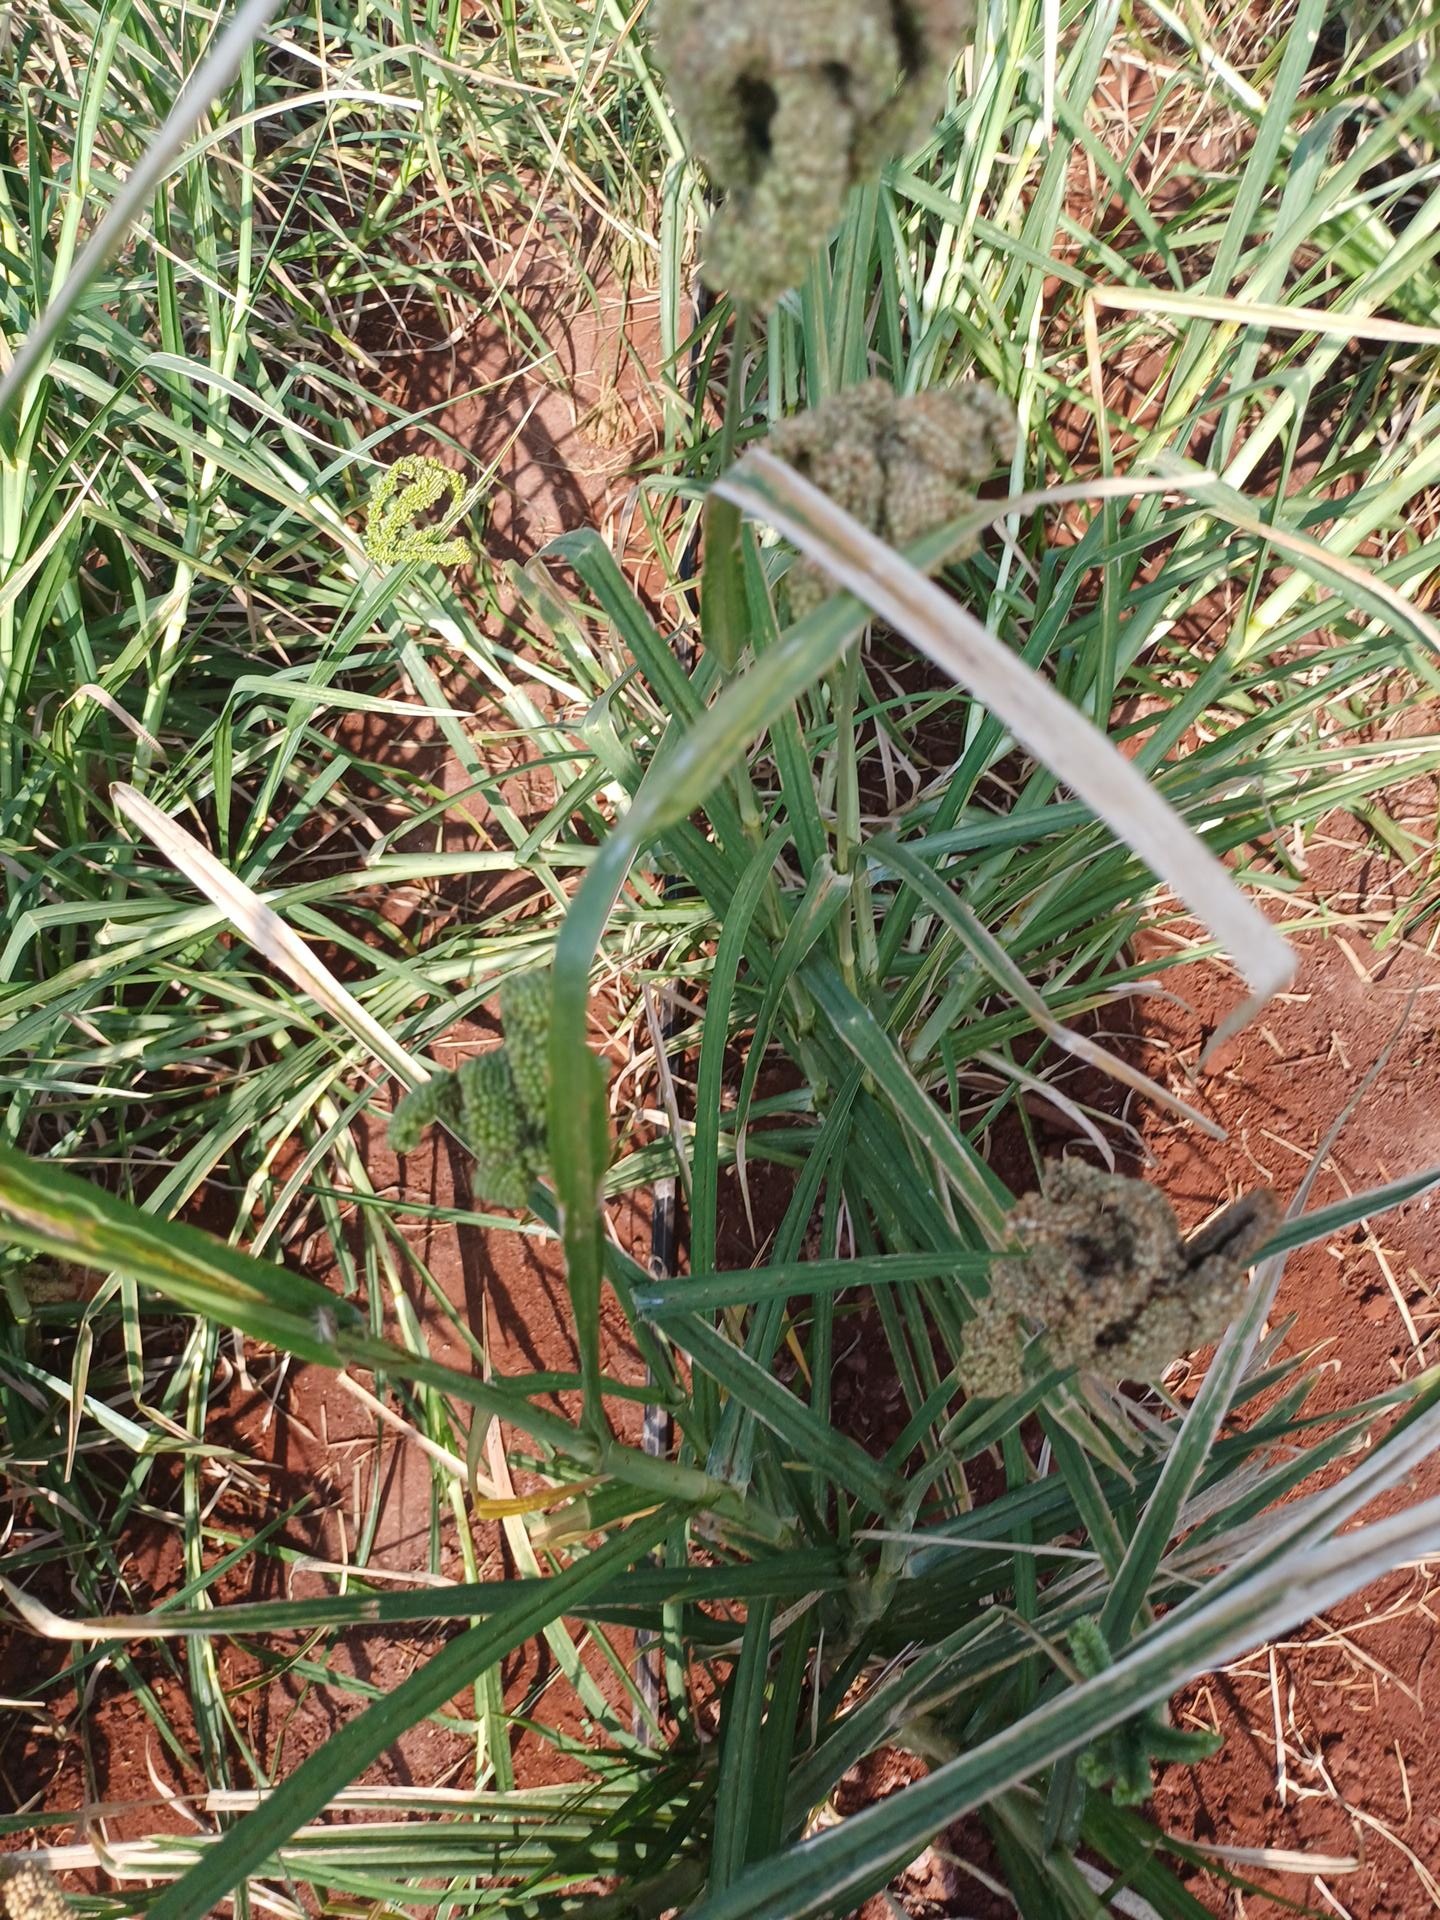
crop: finger millet
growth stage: filling grain
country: Kenya
